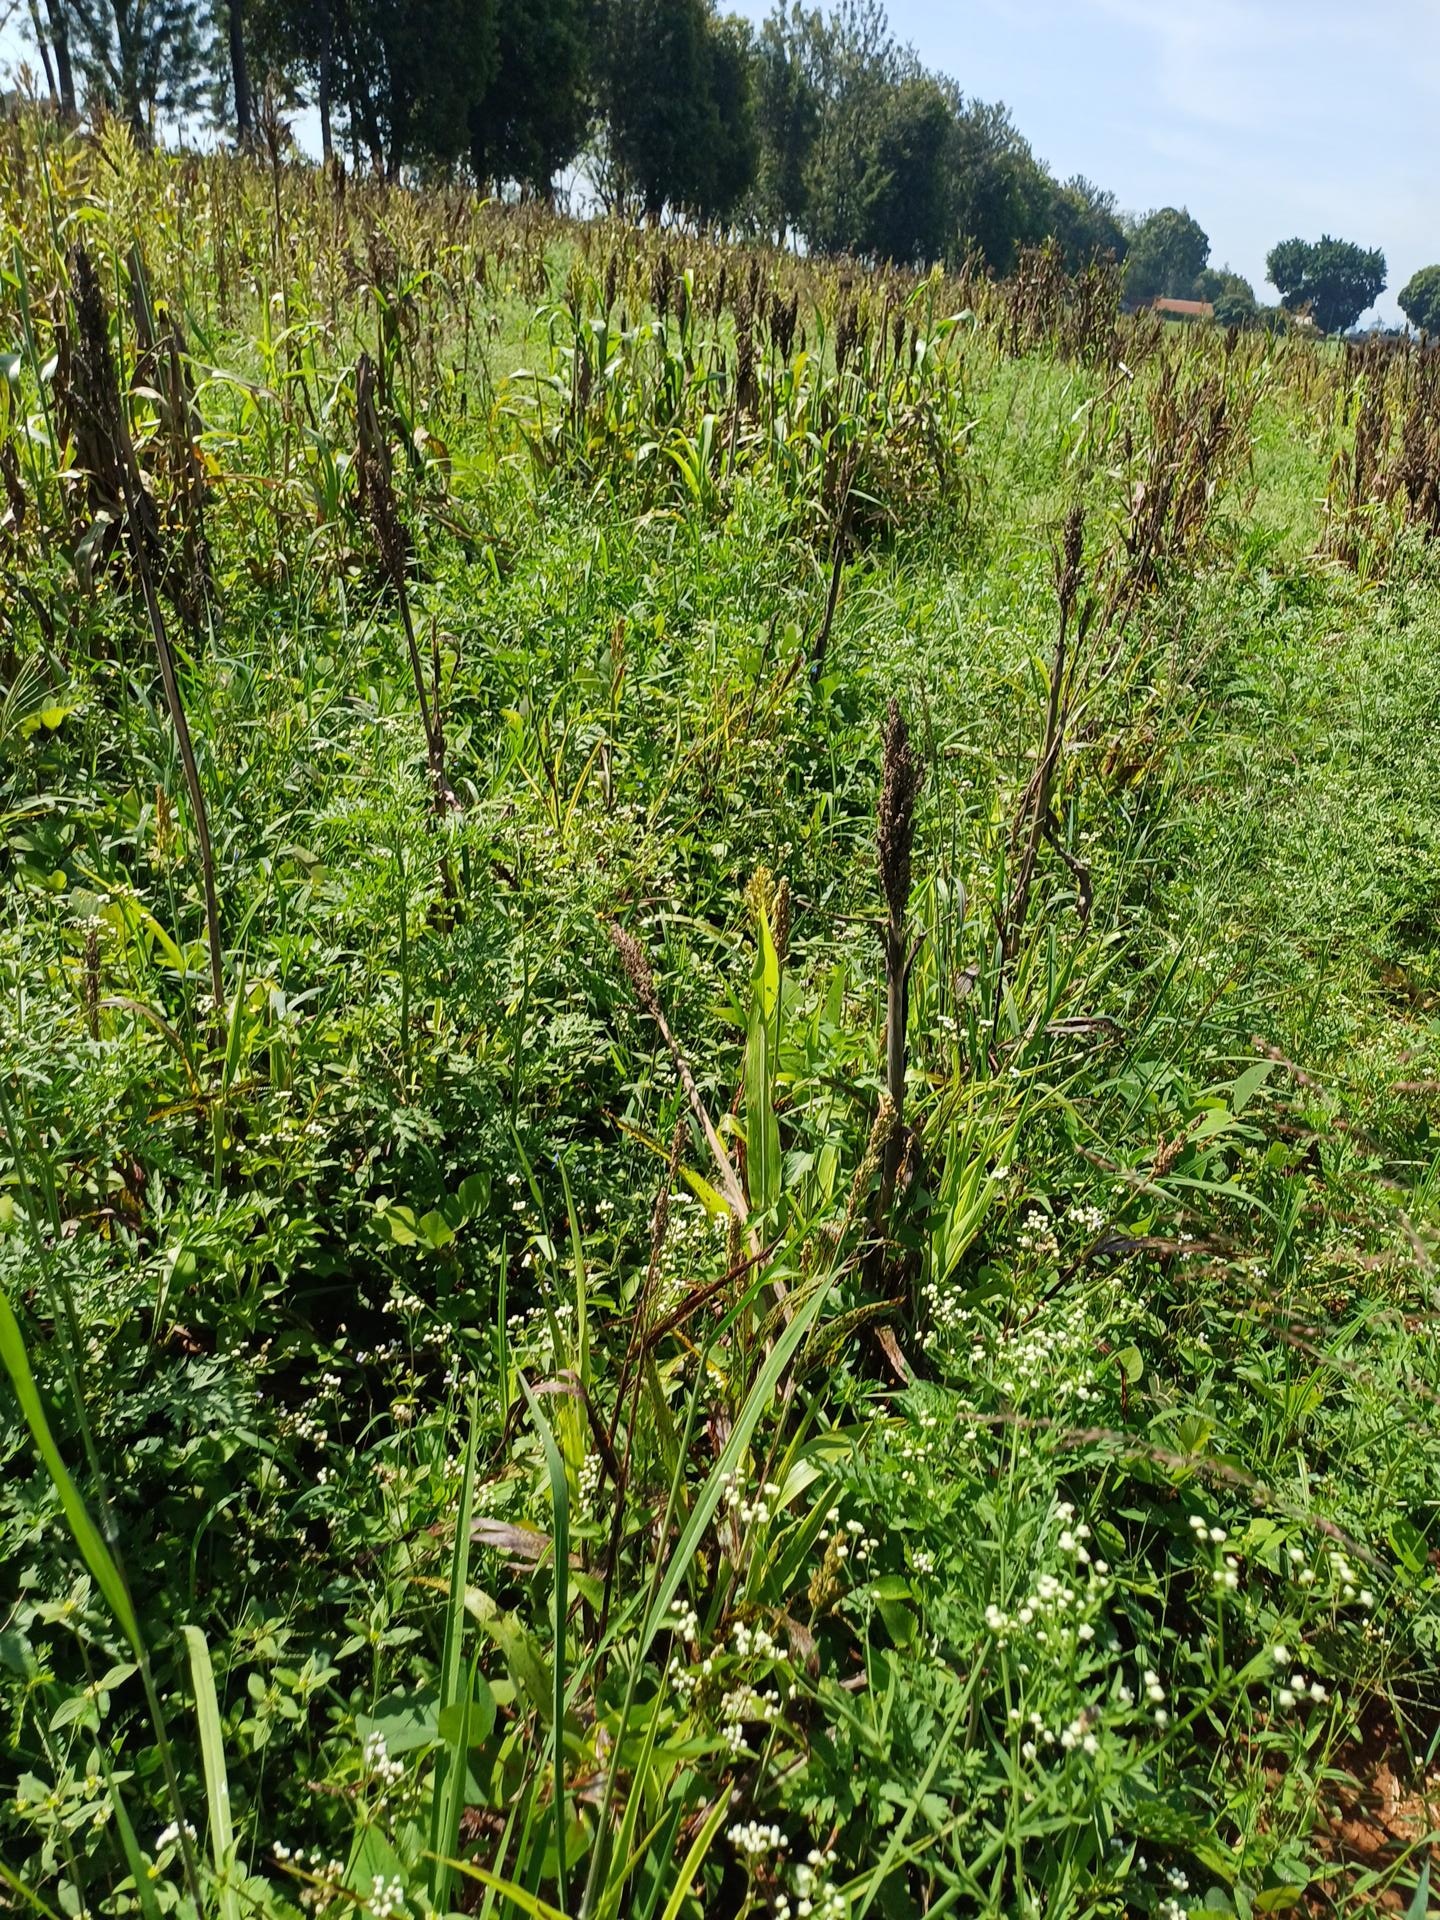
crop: sorghum
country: Kenya
